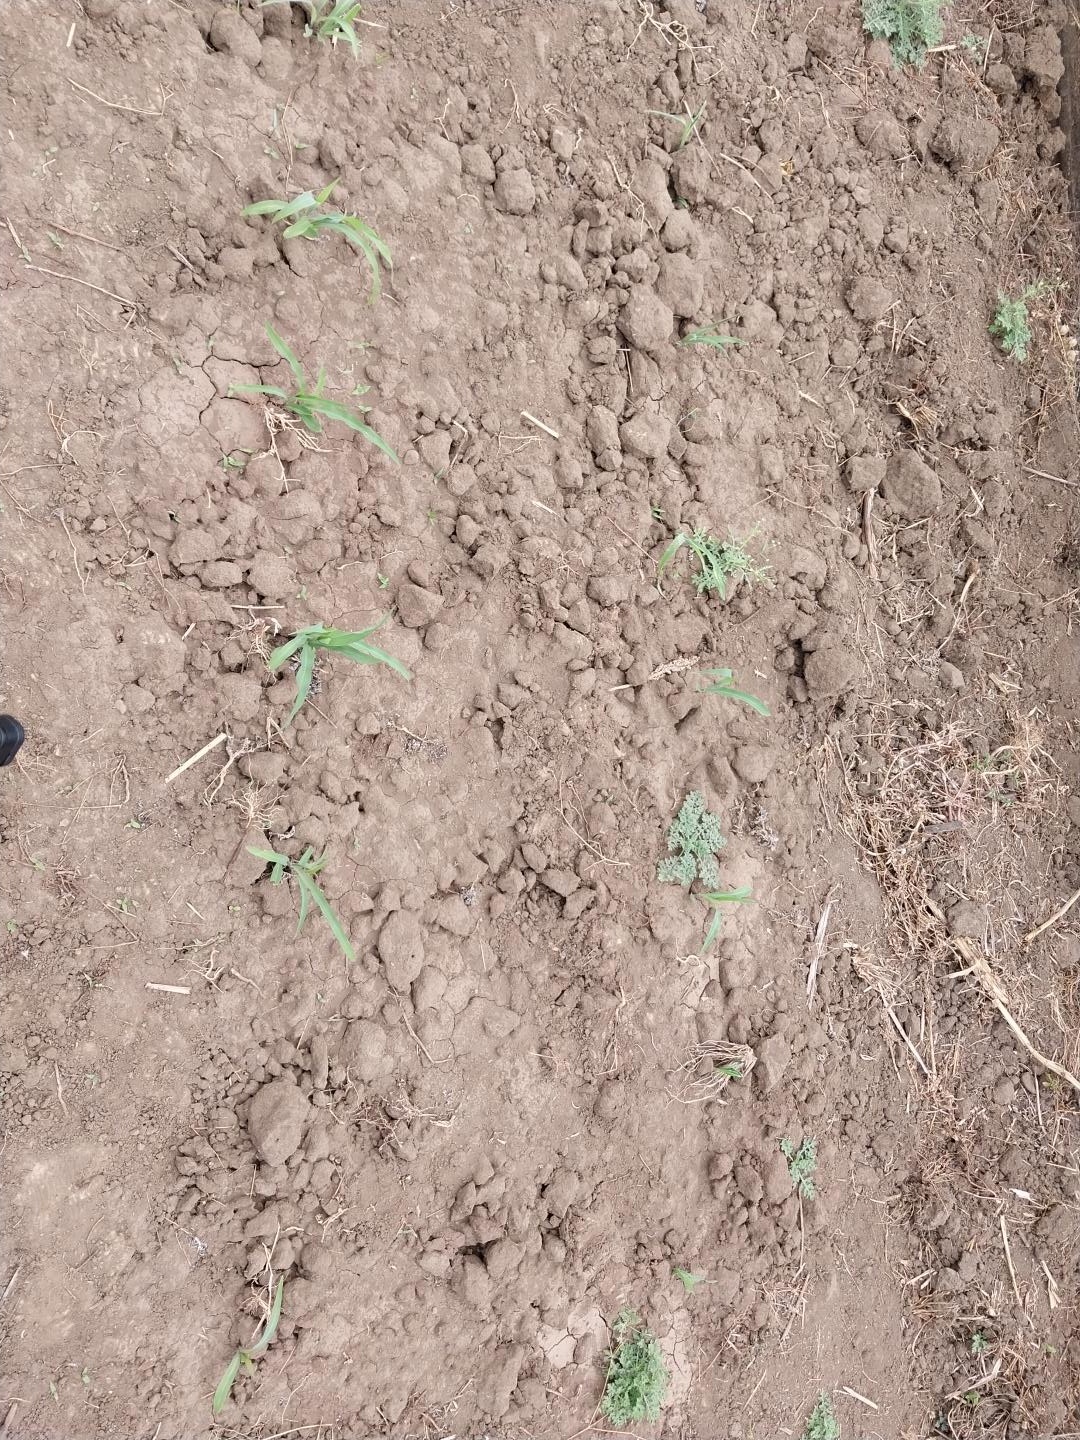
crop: maize
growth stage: emergence
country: Tanzania
